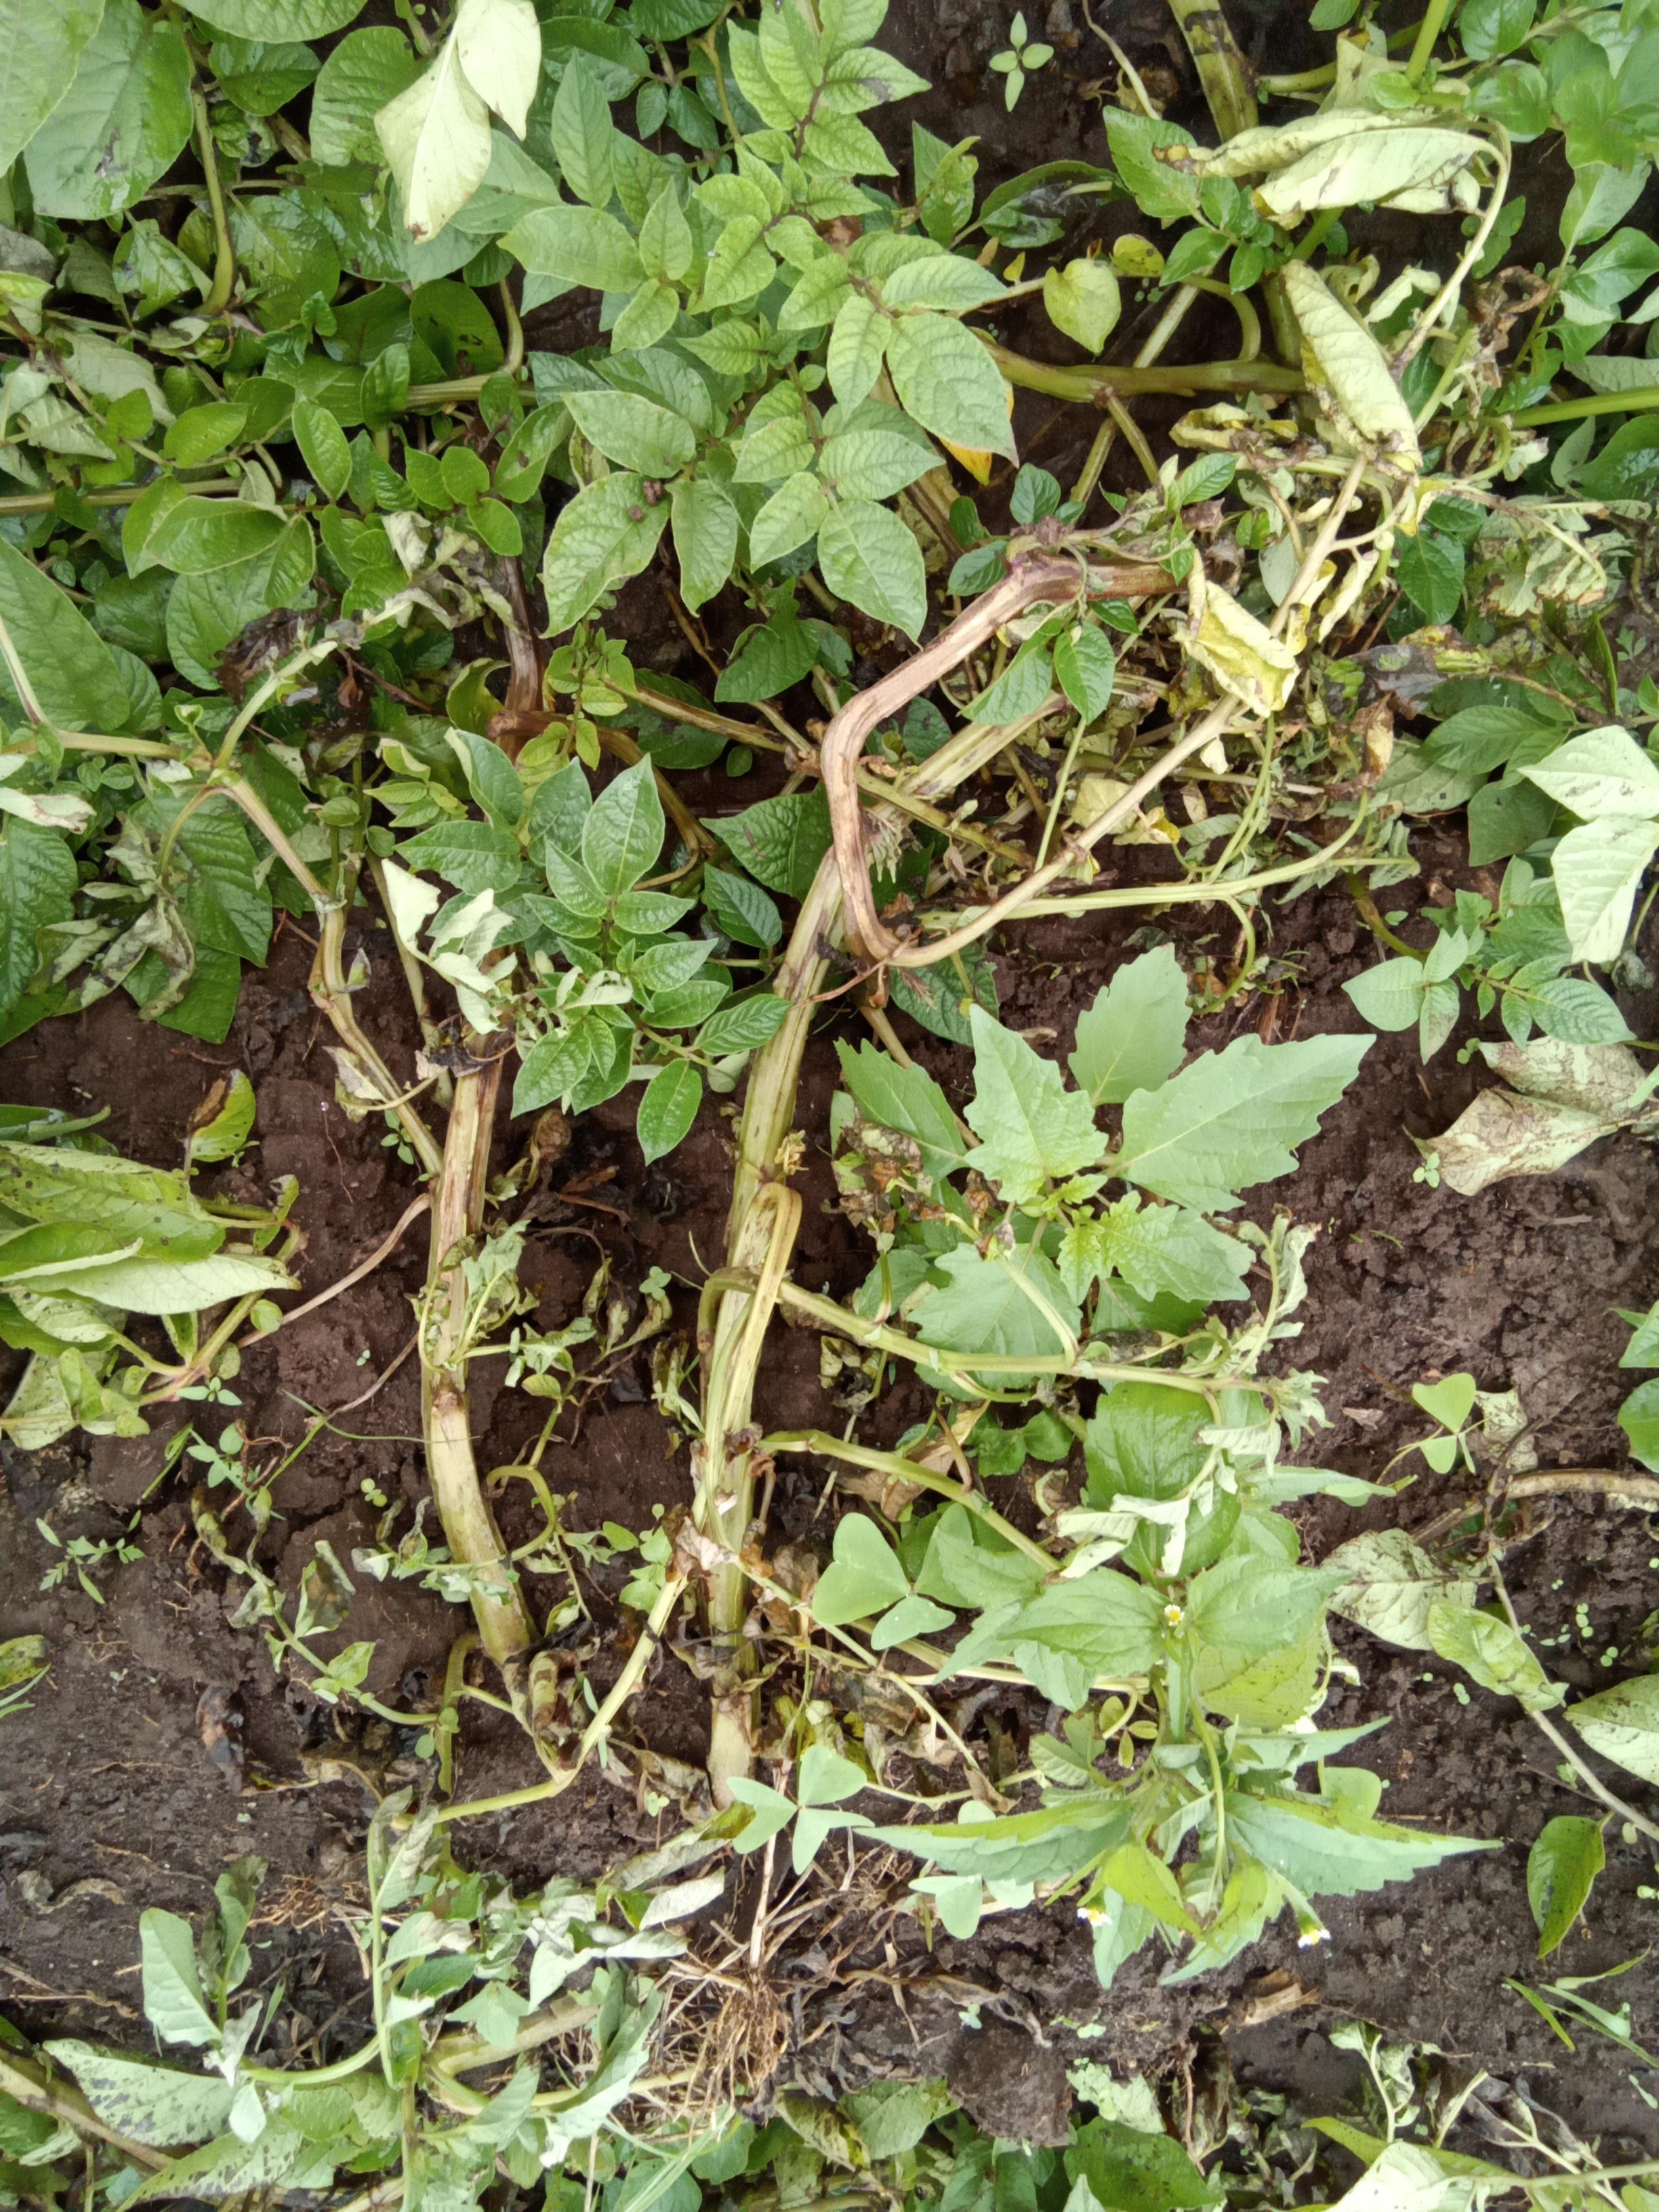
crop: potato
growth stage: flowering
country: Kenya
